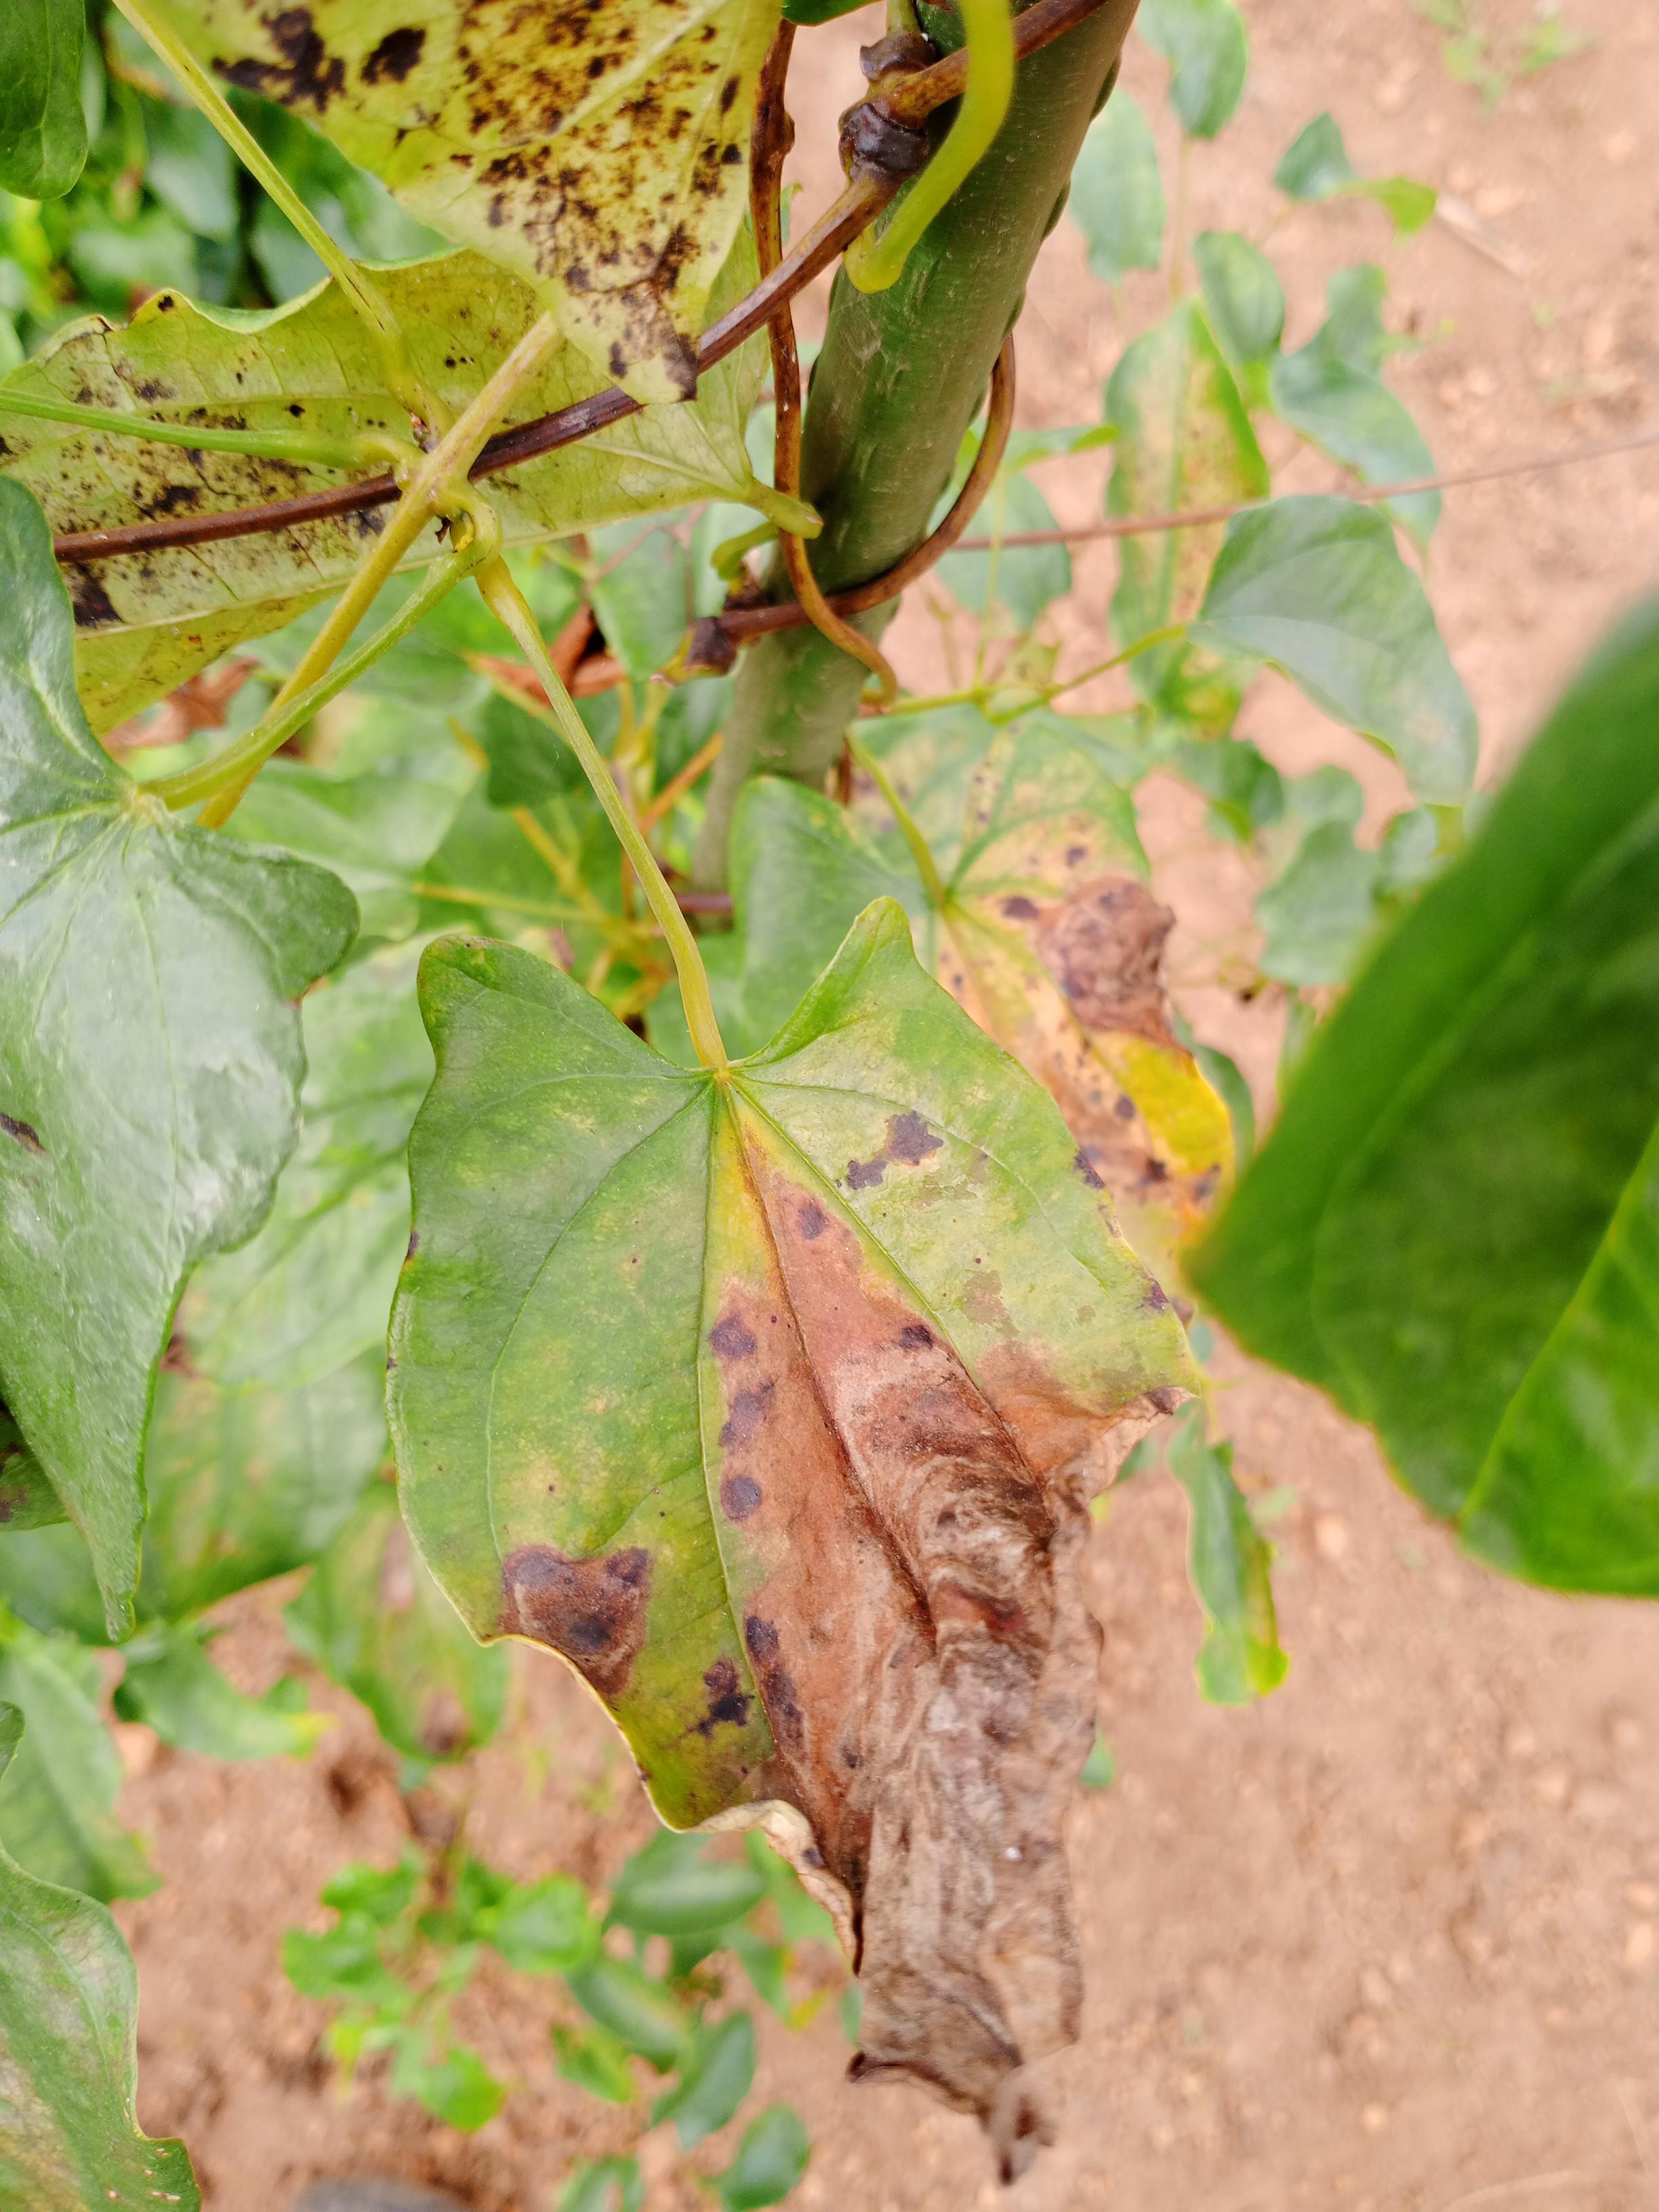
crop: yam
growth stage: vegetative
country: Nigeria
